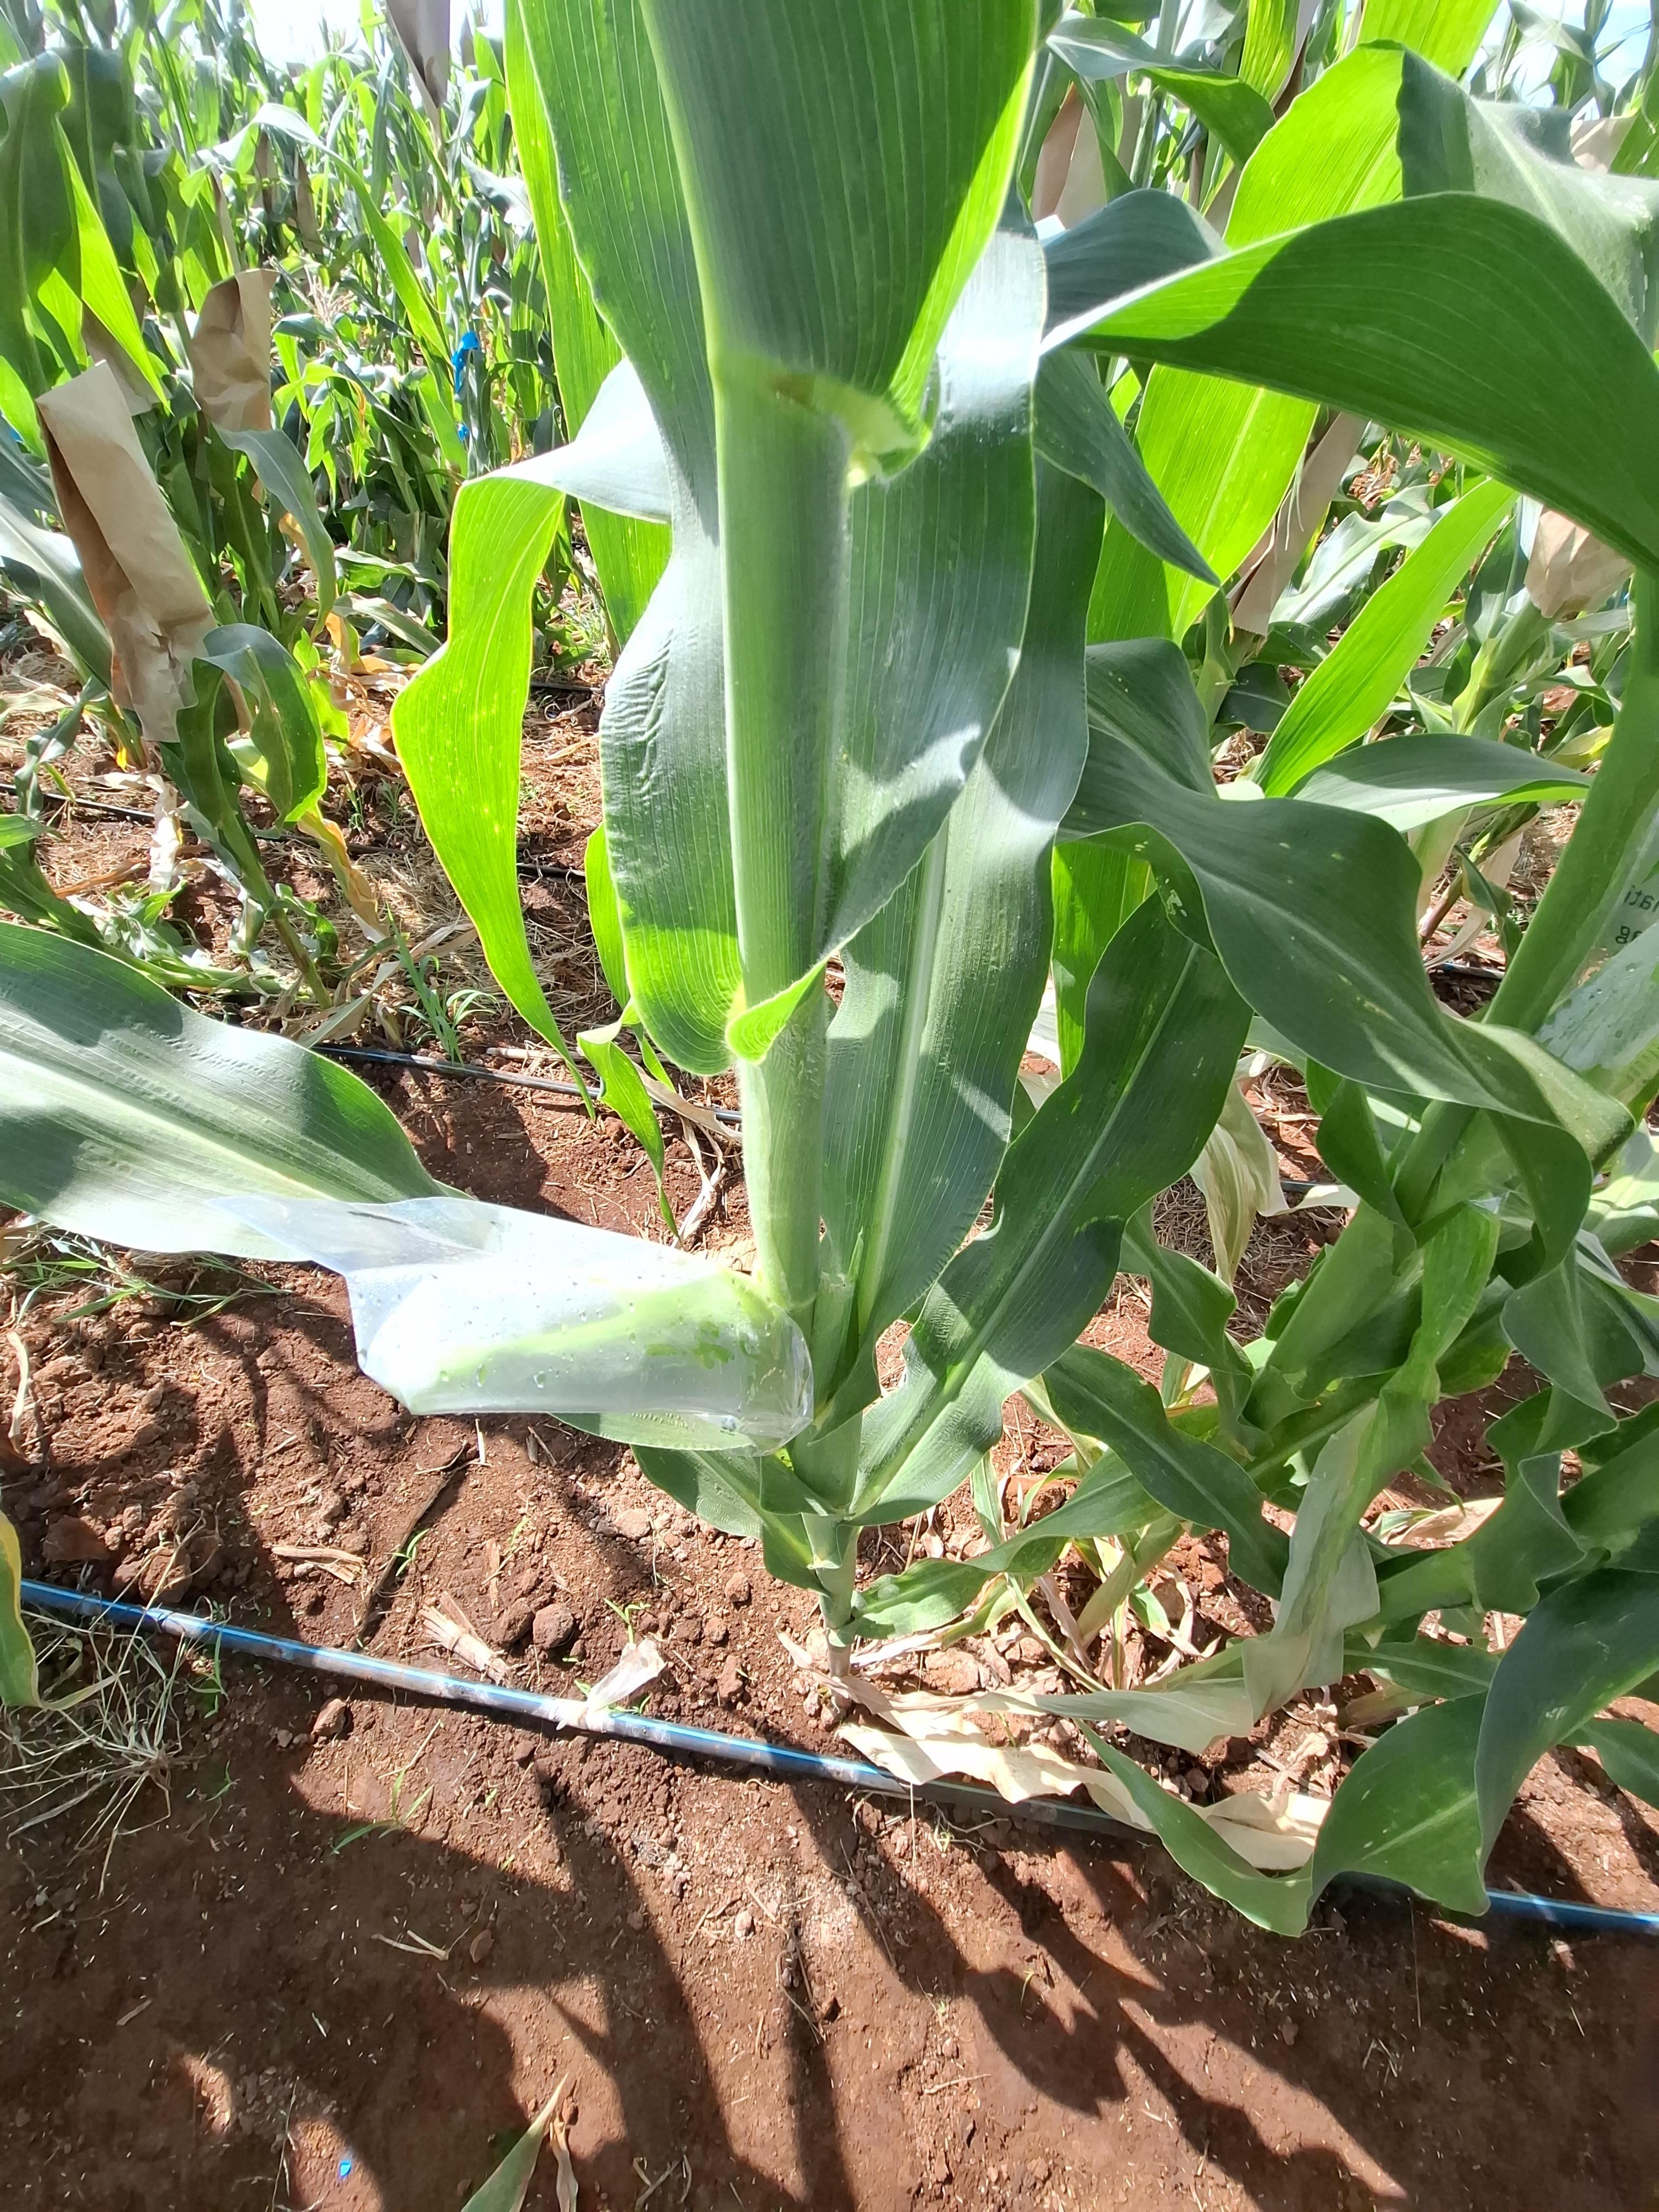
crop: maize
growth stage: flowering
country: Kenya
